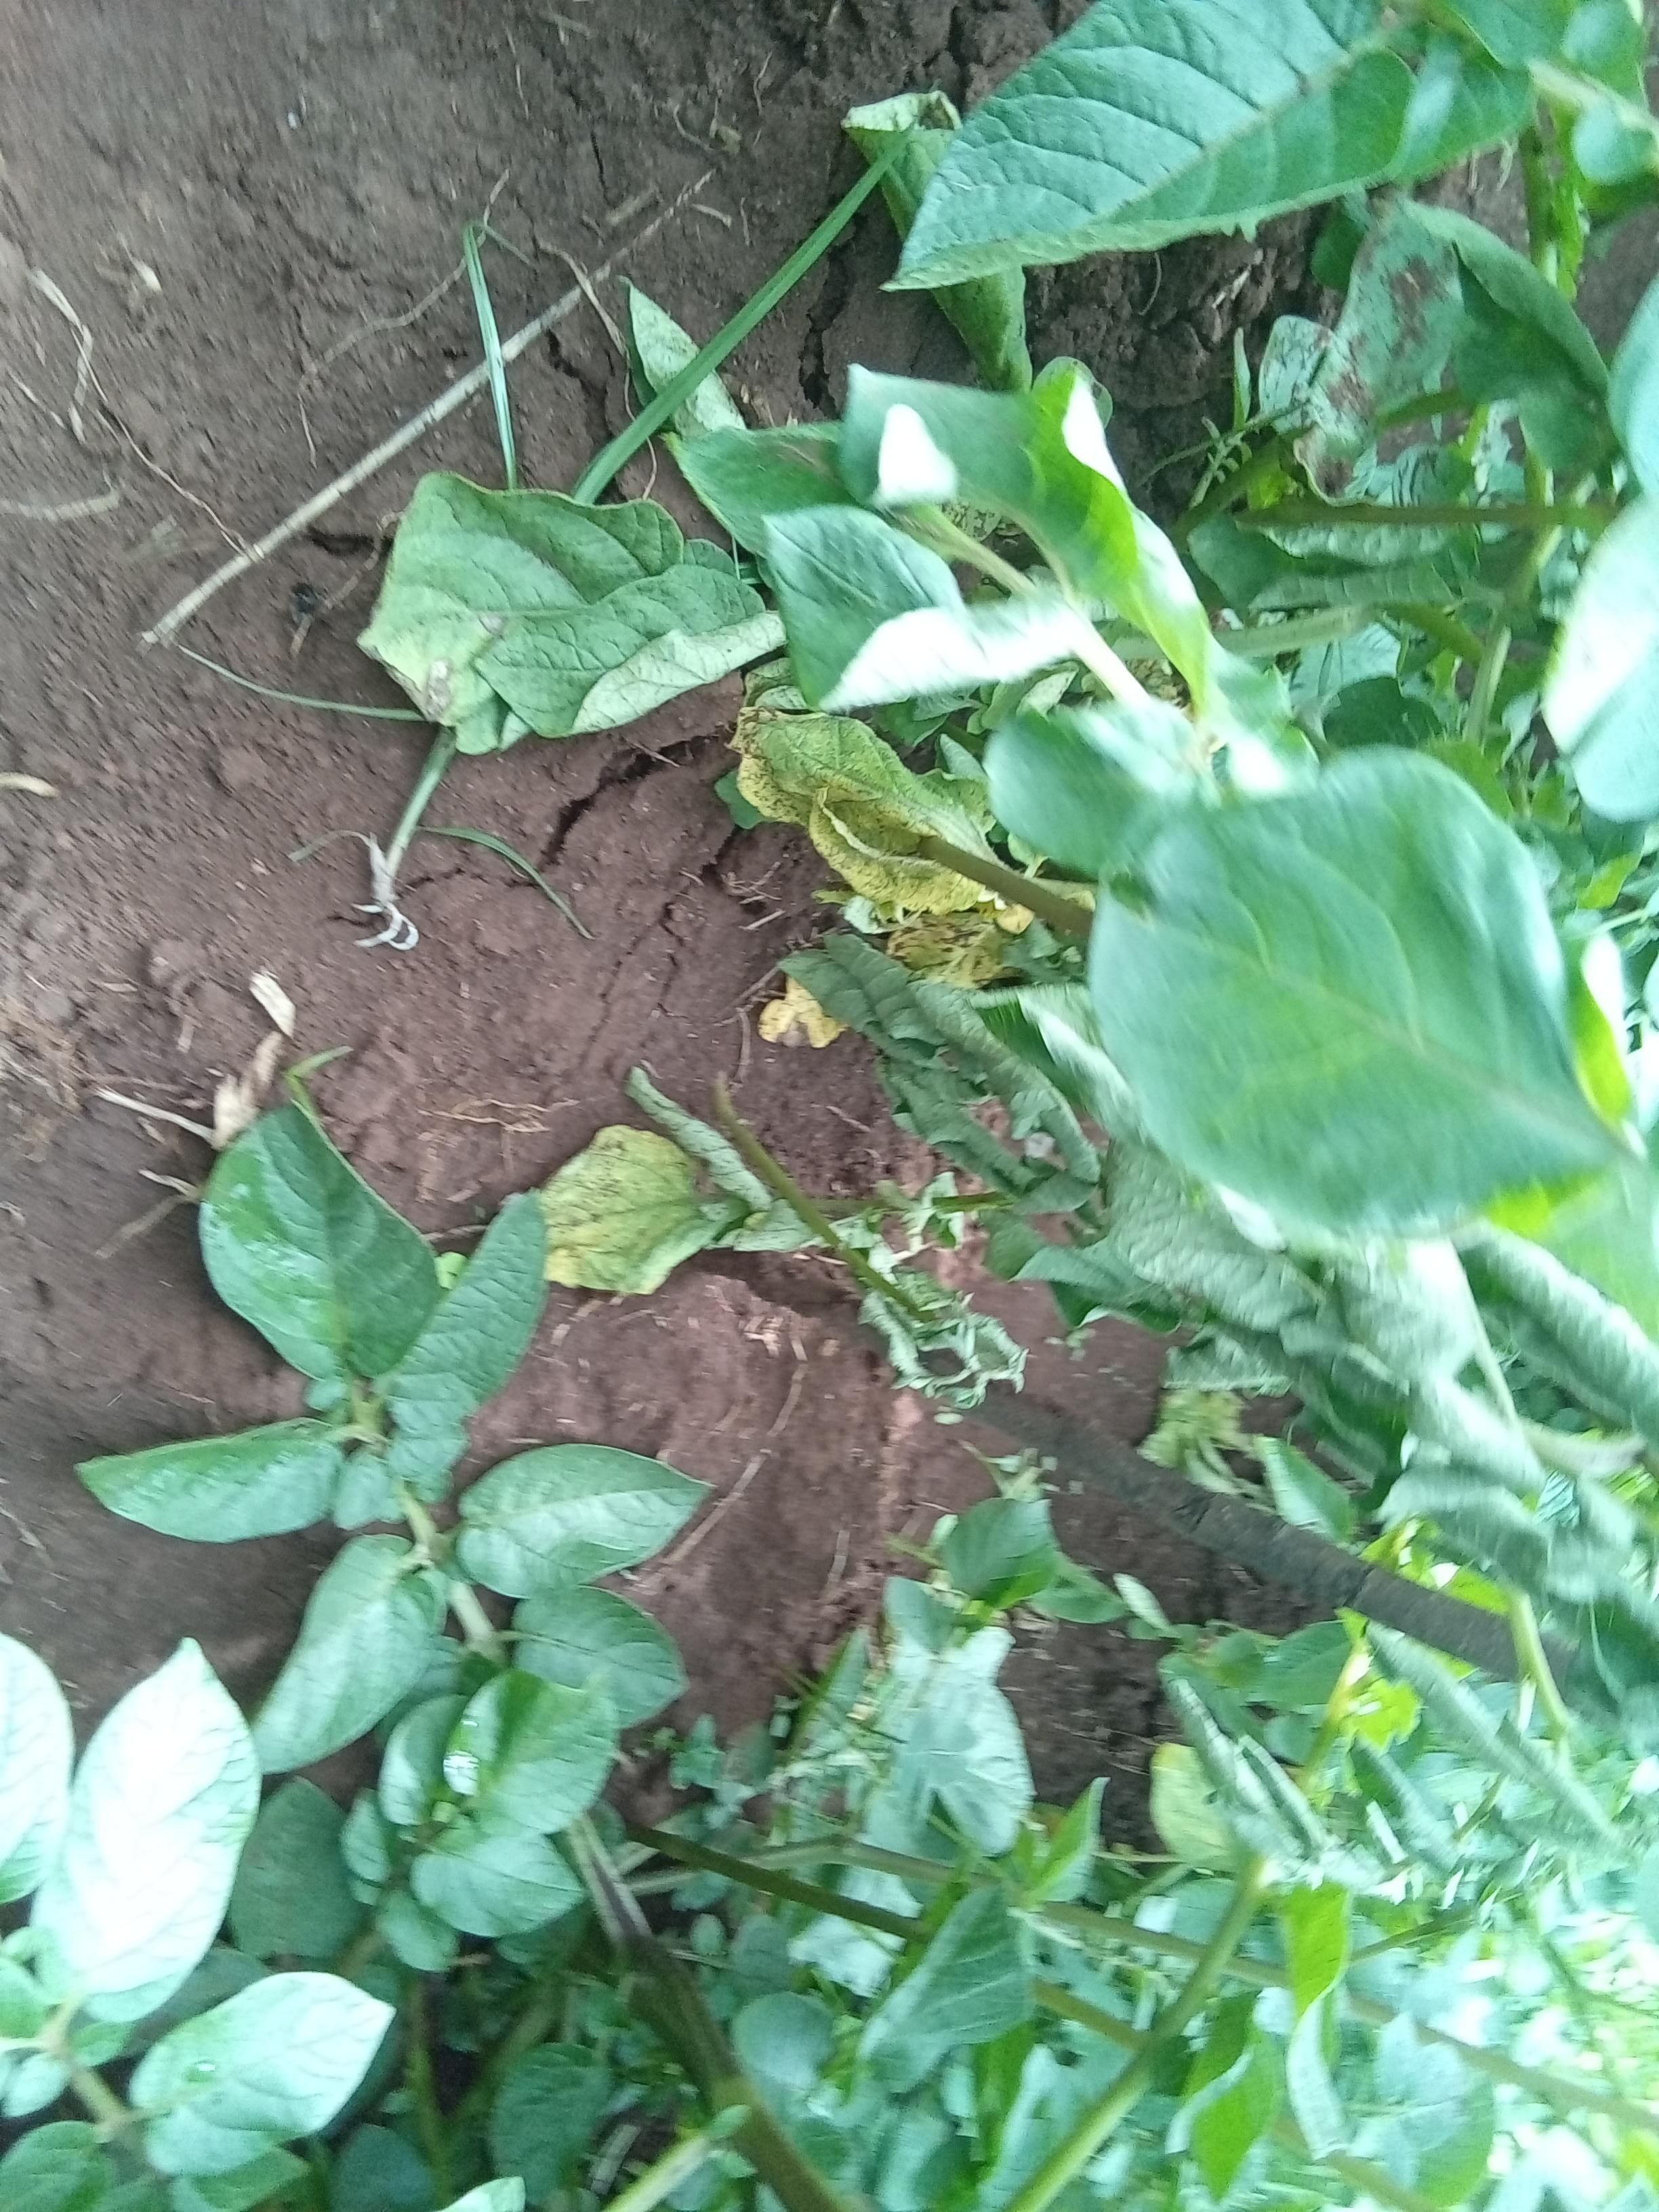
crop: potato
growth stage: flowering
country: Kenya
